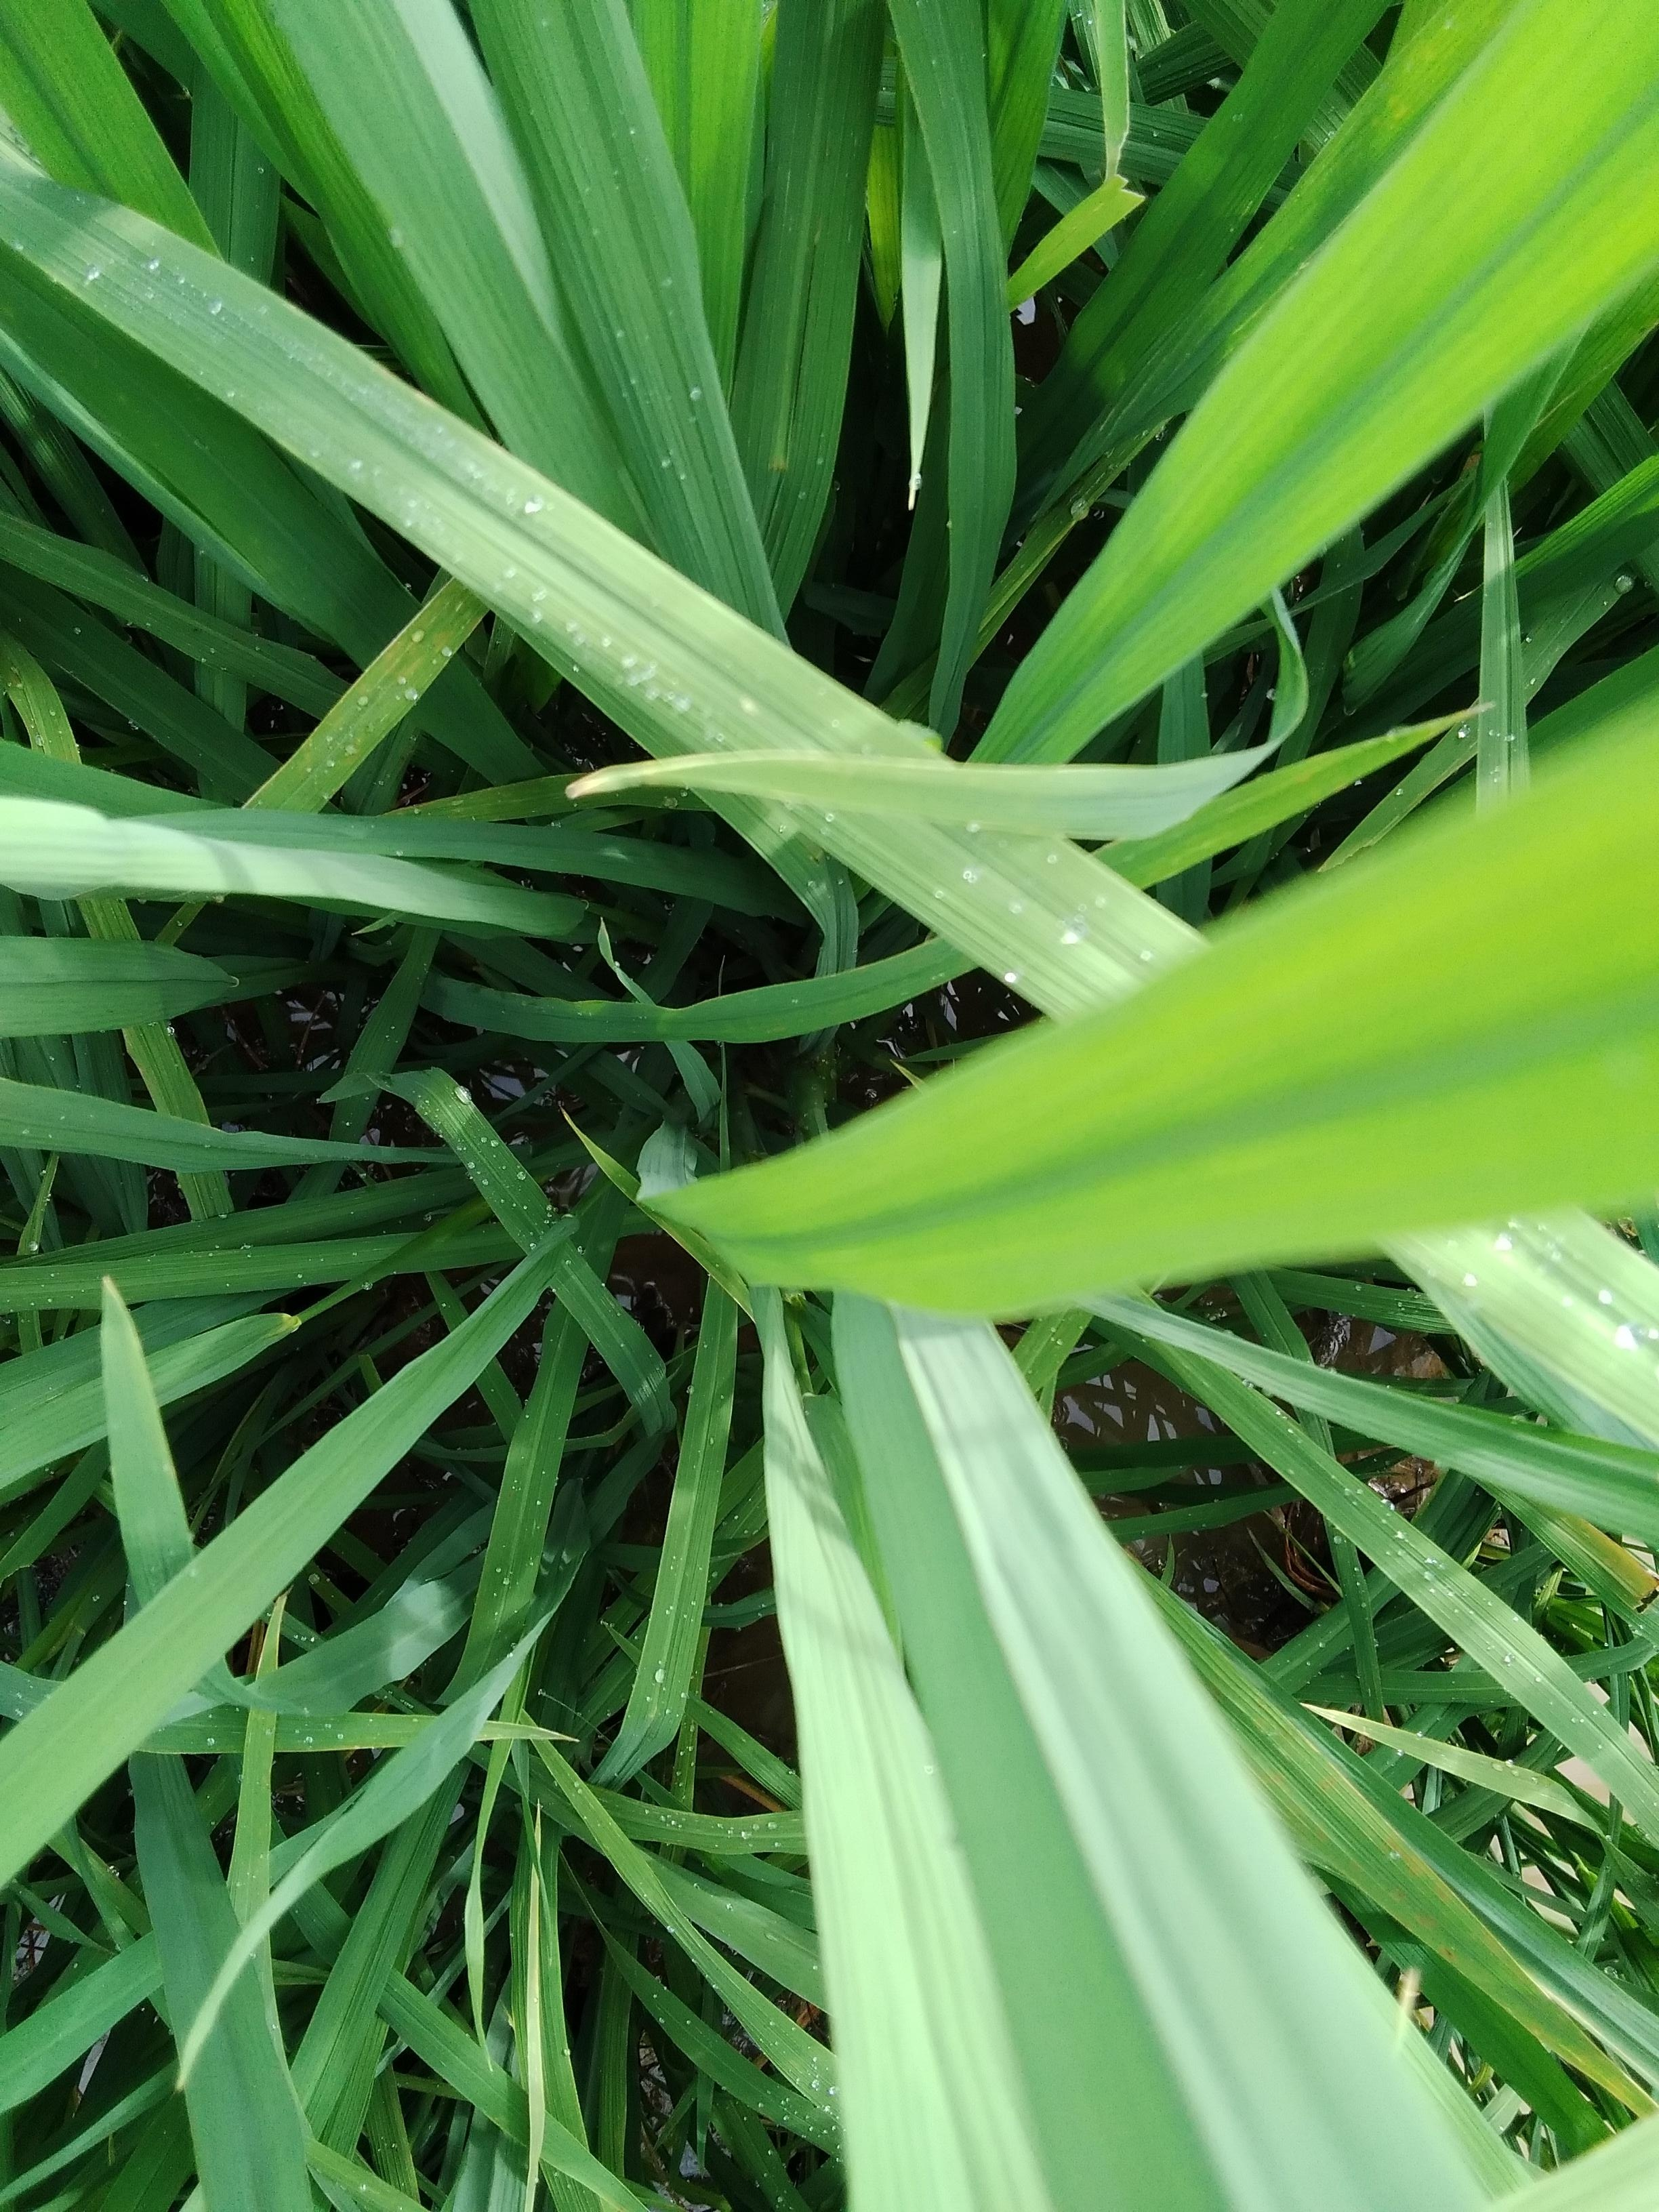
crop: rice
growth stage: booting
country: Nigeria
